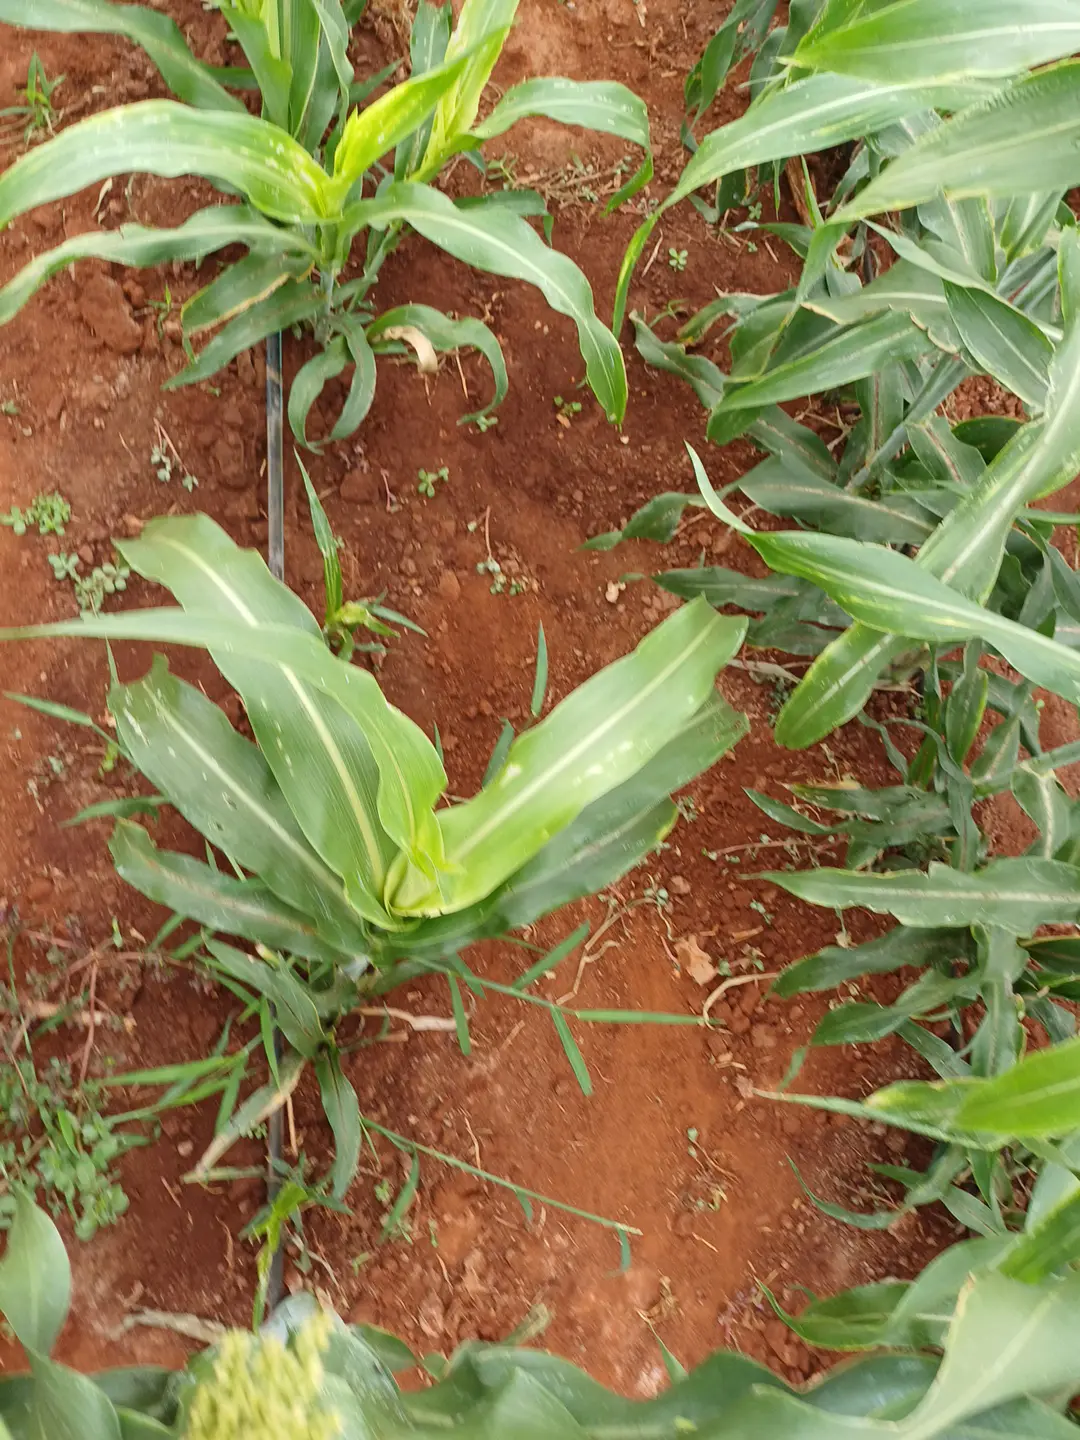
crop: sorghum
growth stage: heading tuber
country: Kenya
